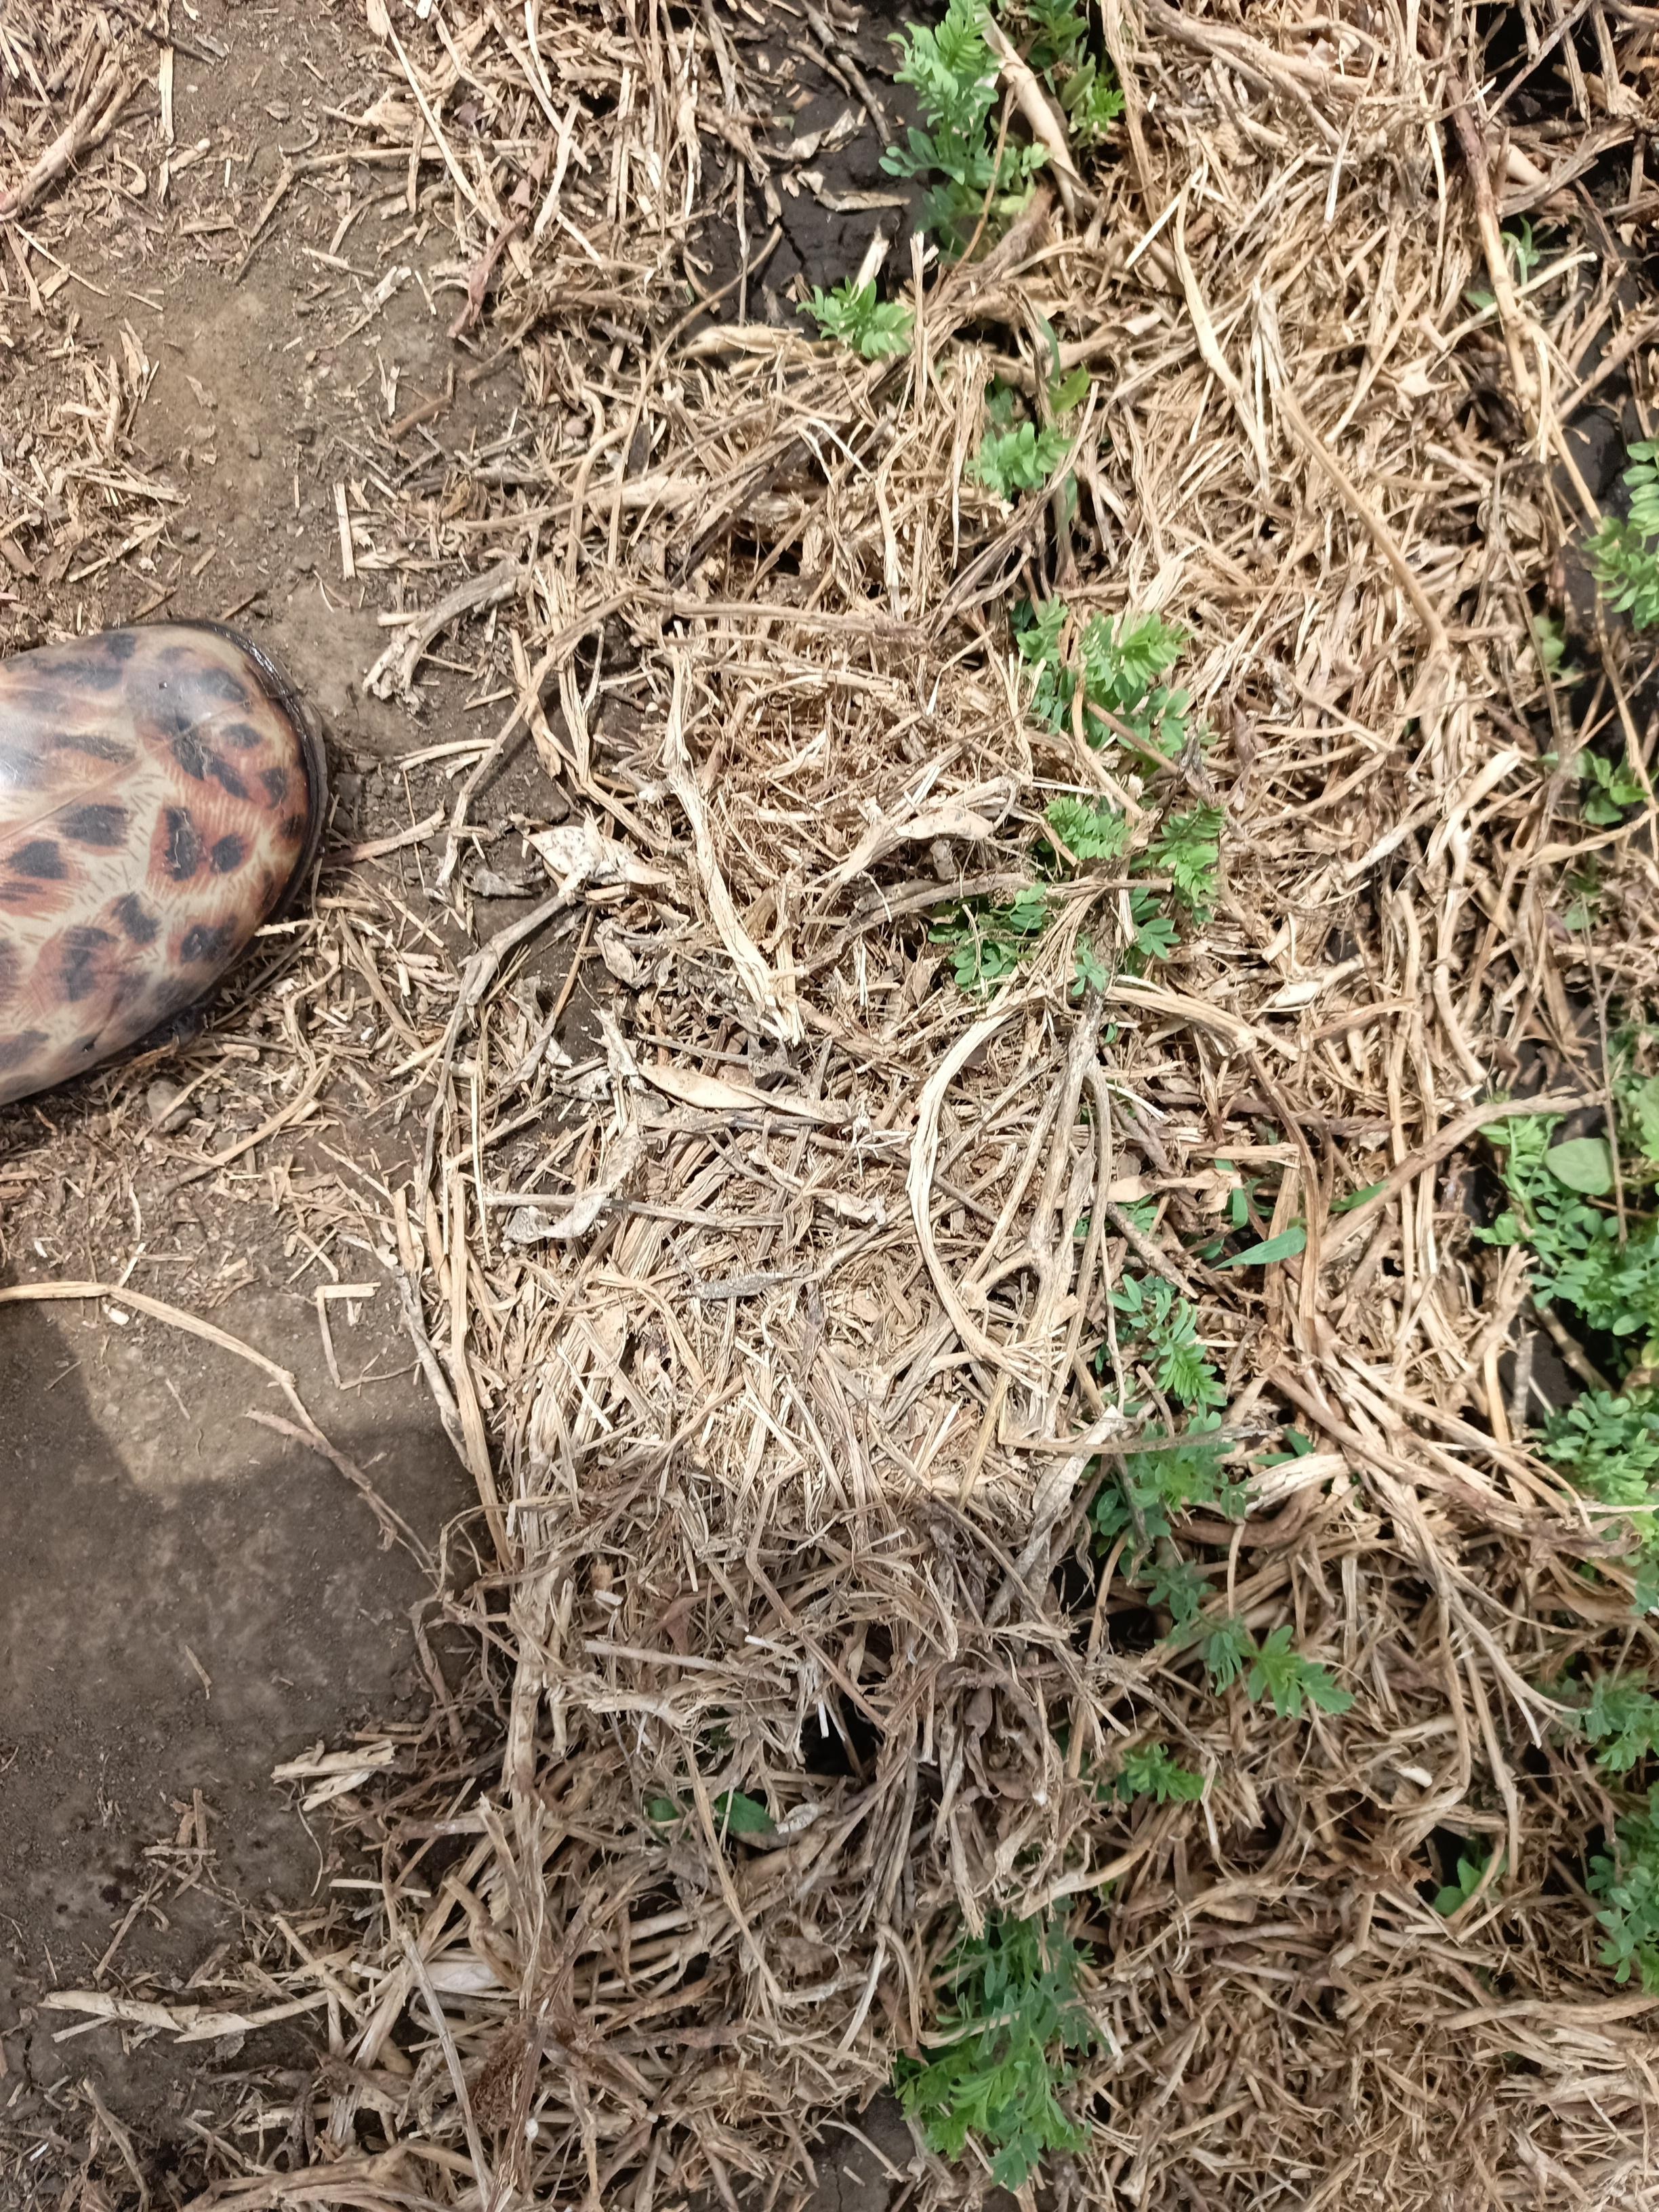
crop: lentil
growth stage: vegetative
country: Tanzania
